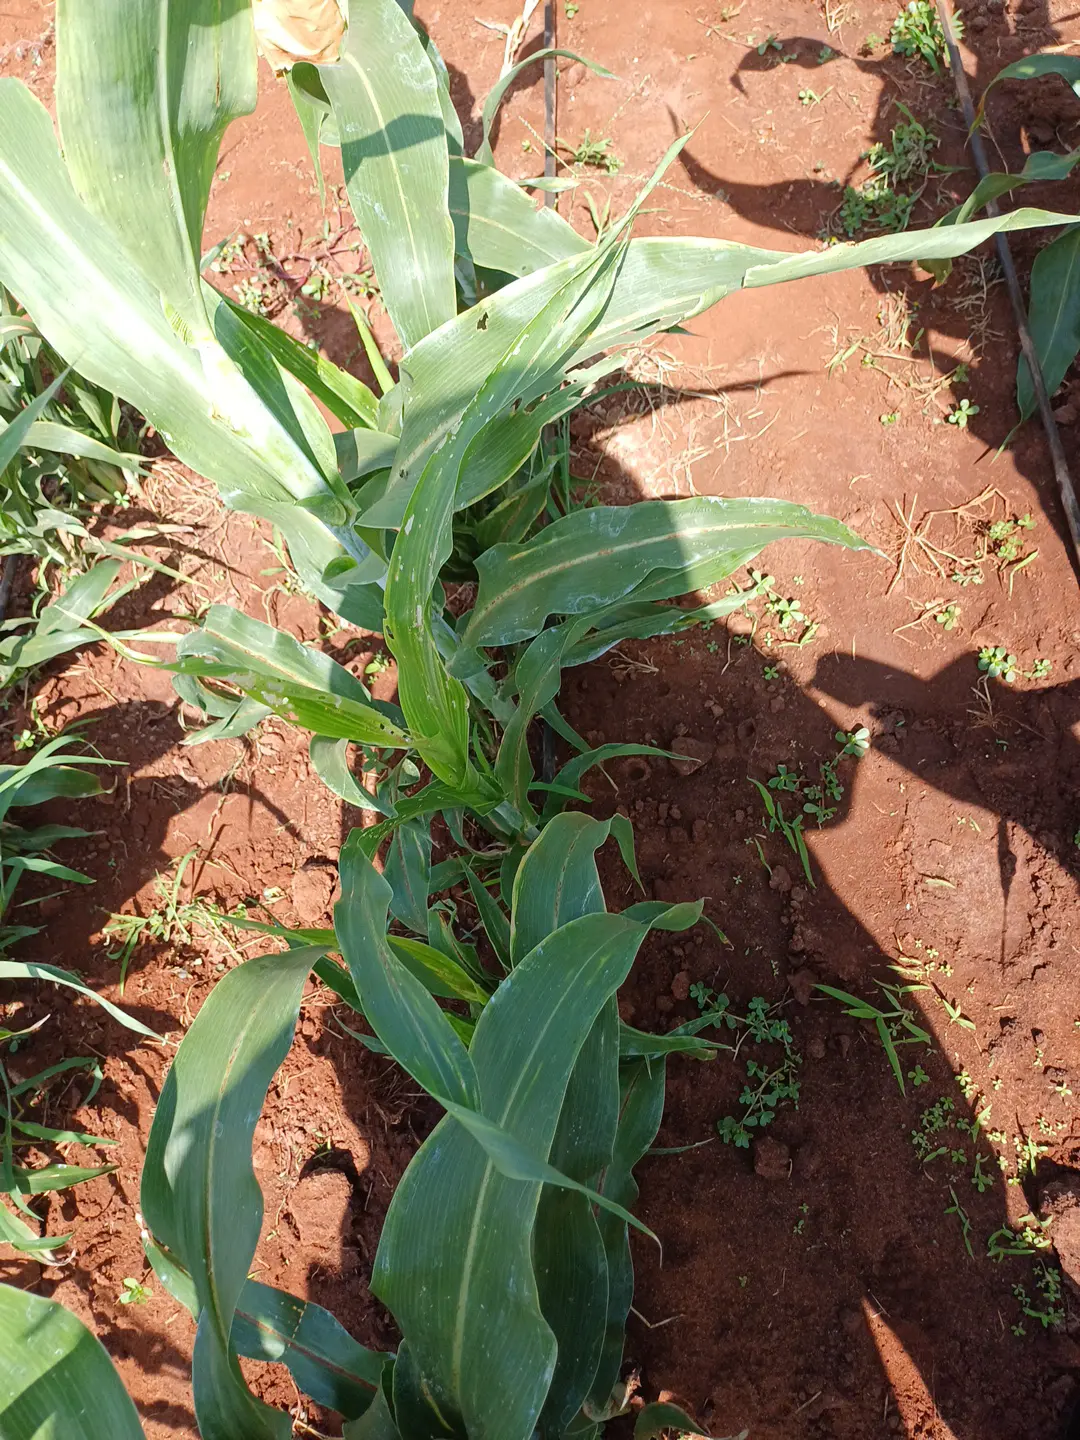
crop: sorghum
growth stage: heading tuber
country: Kenya
